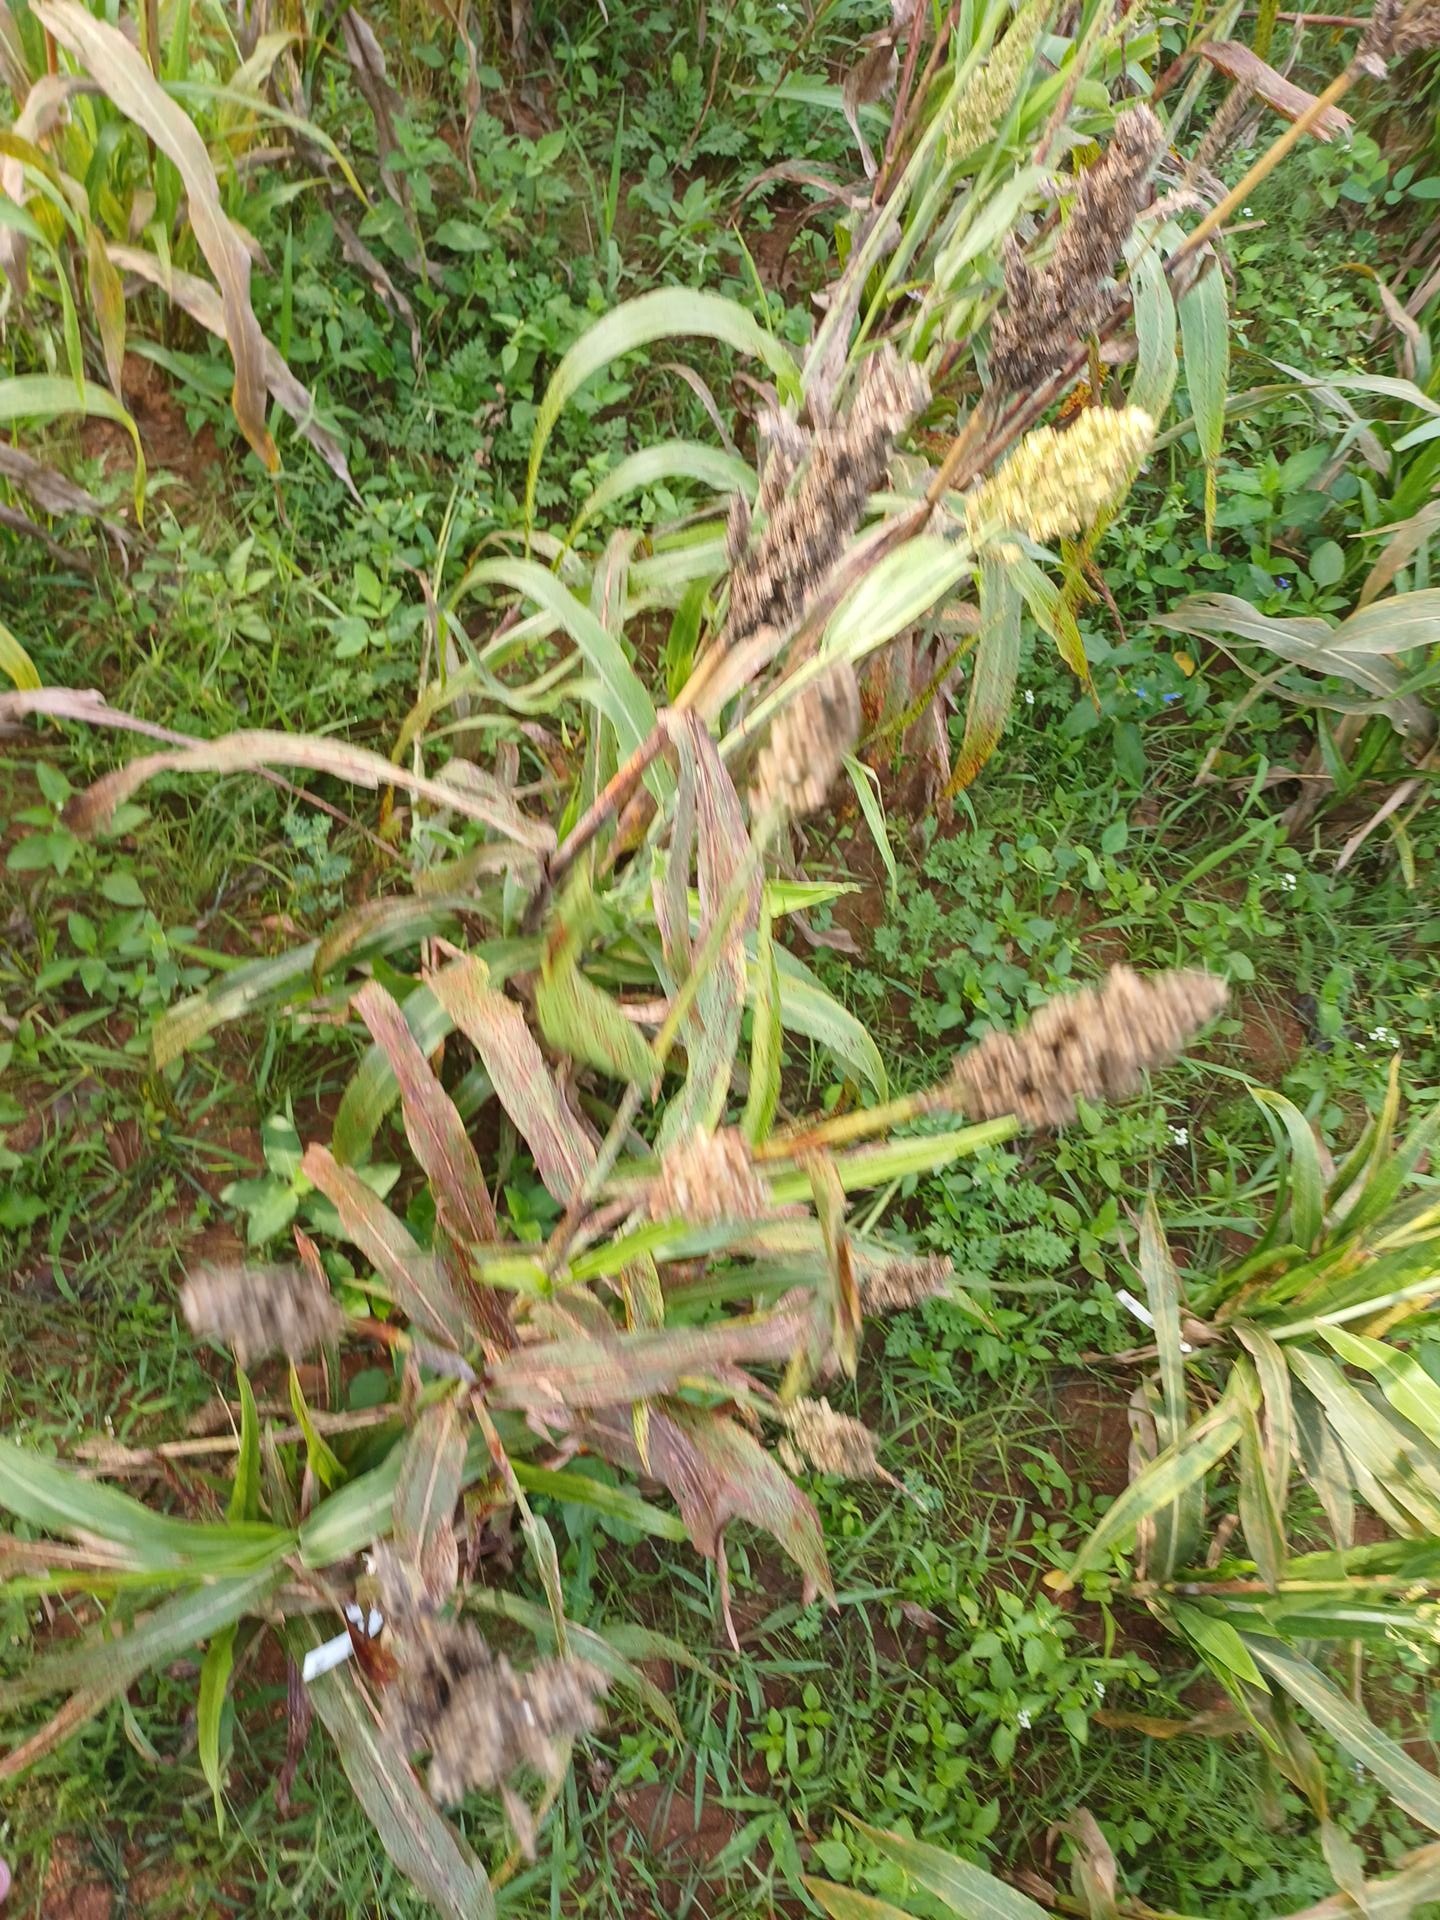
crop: sorghum
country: Kenya
